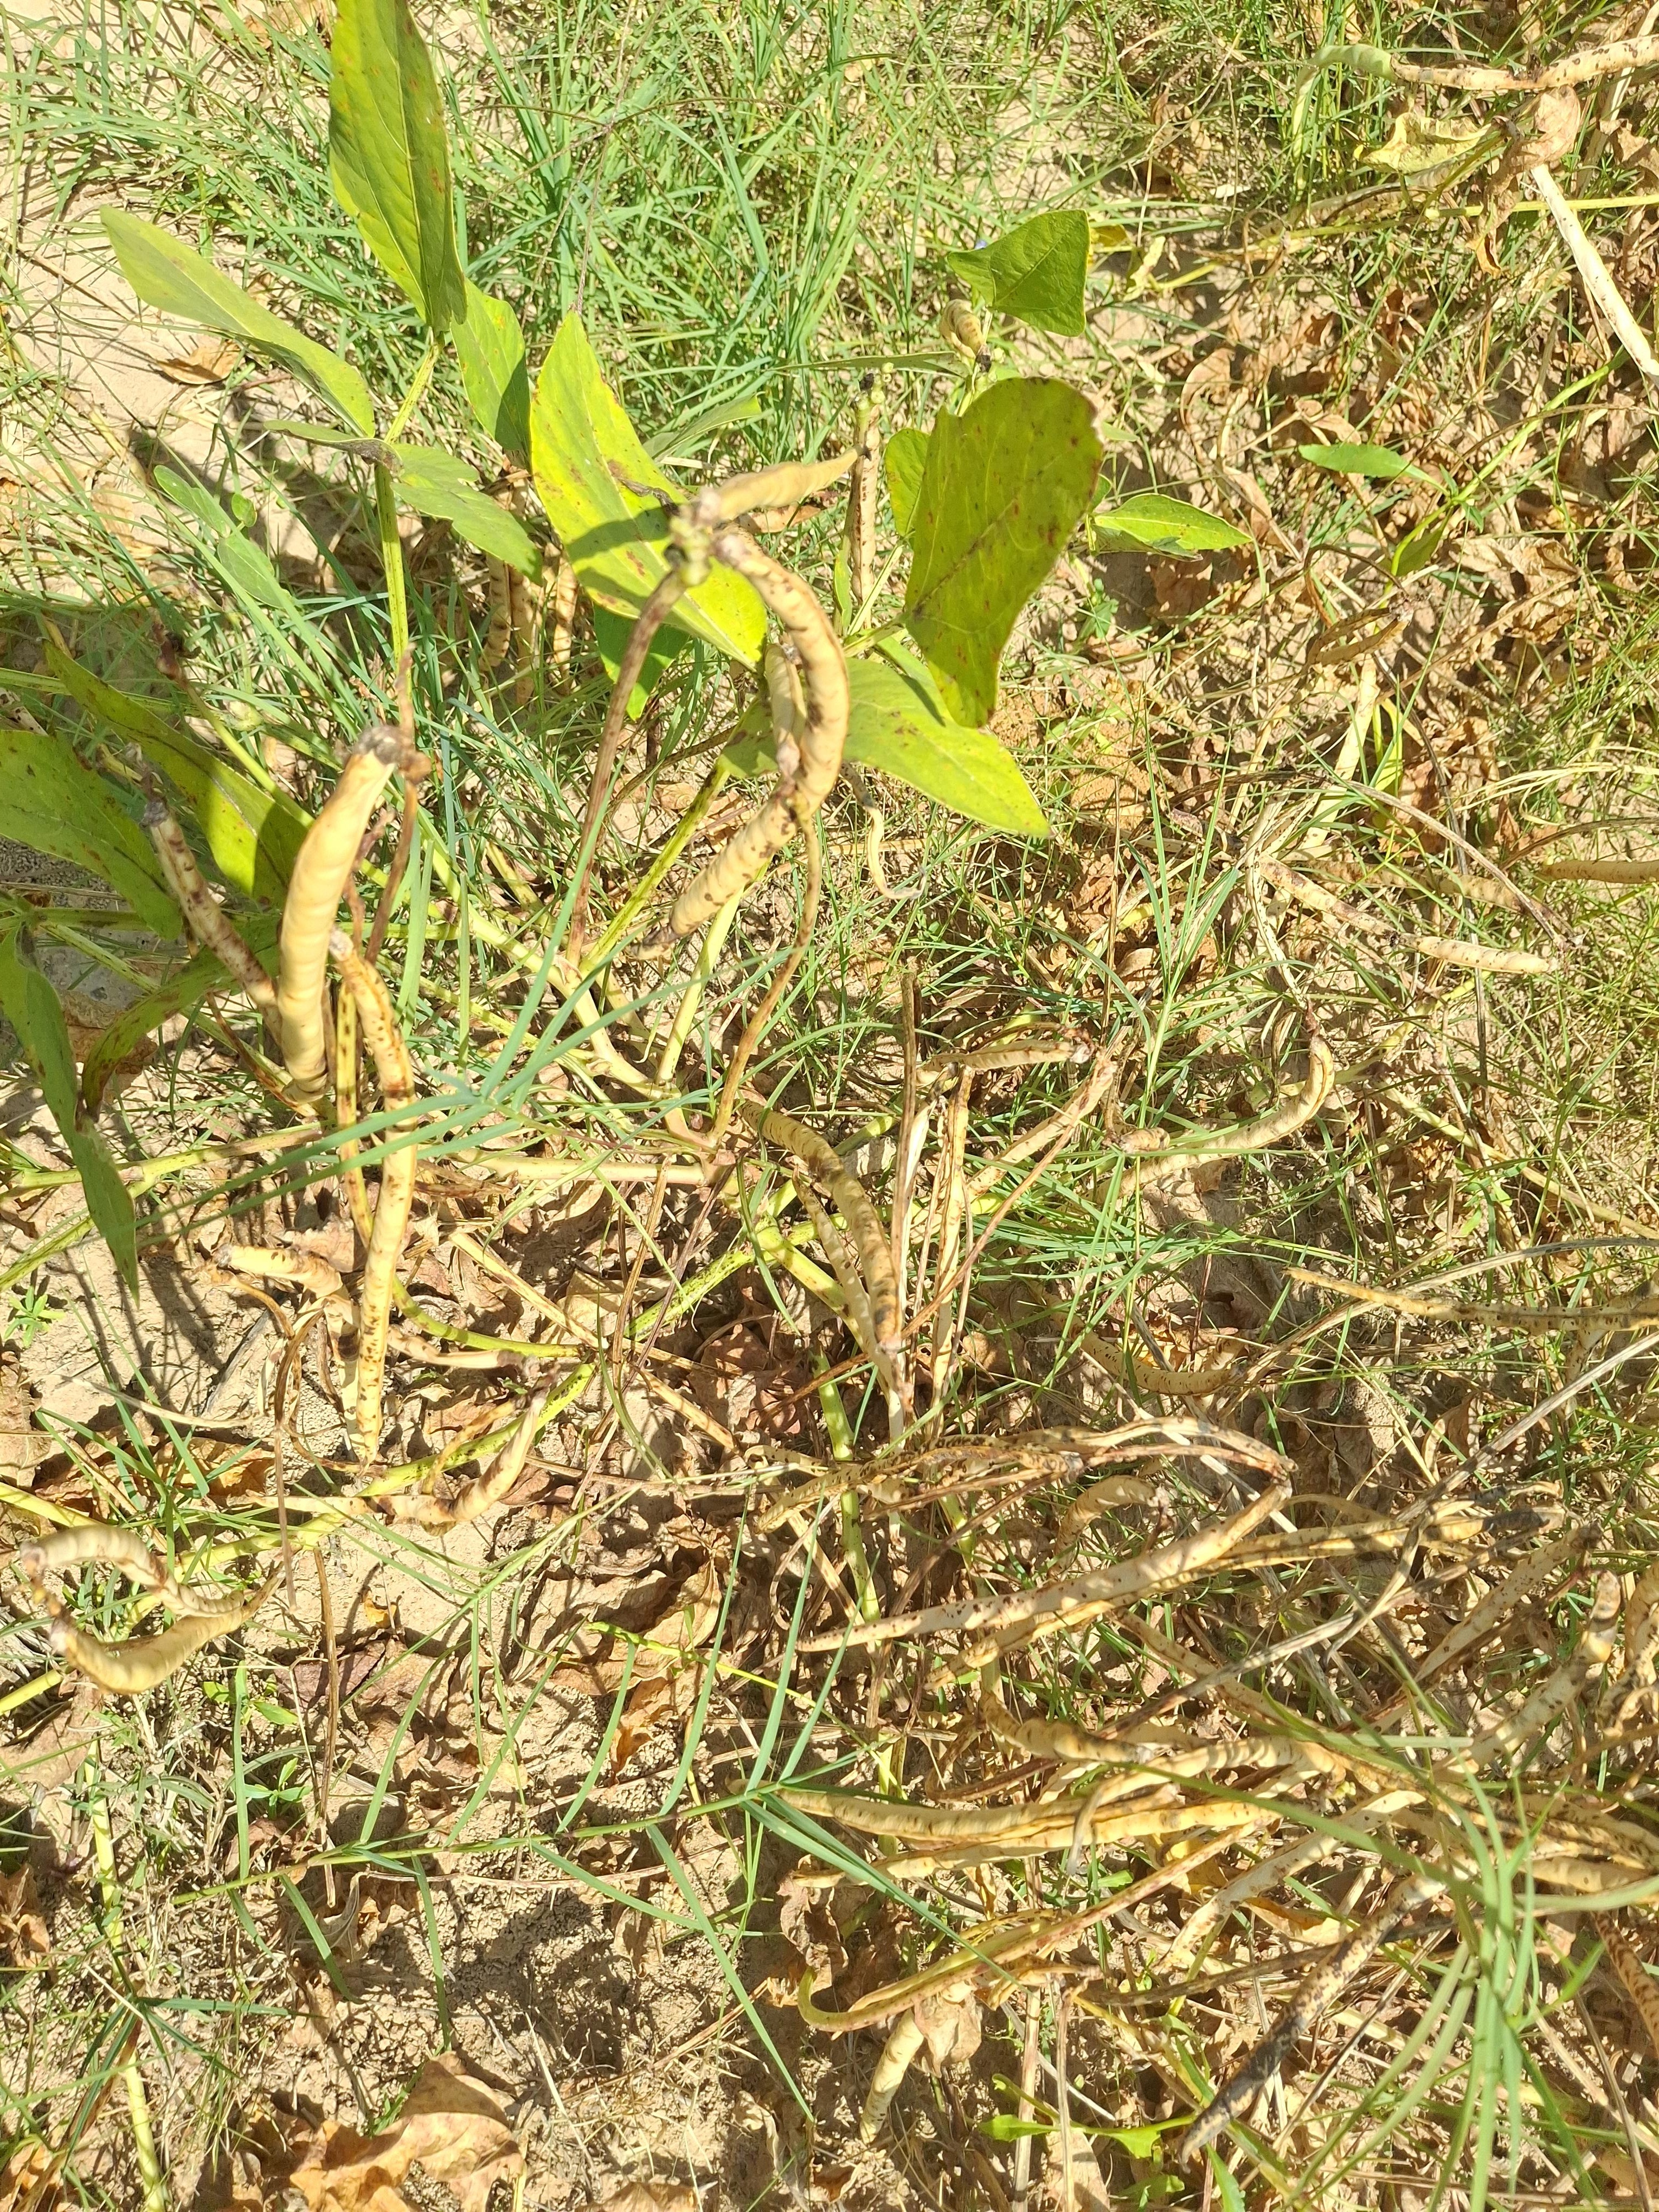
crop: cowpea
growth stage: maturity
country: Nigeria
